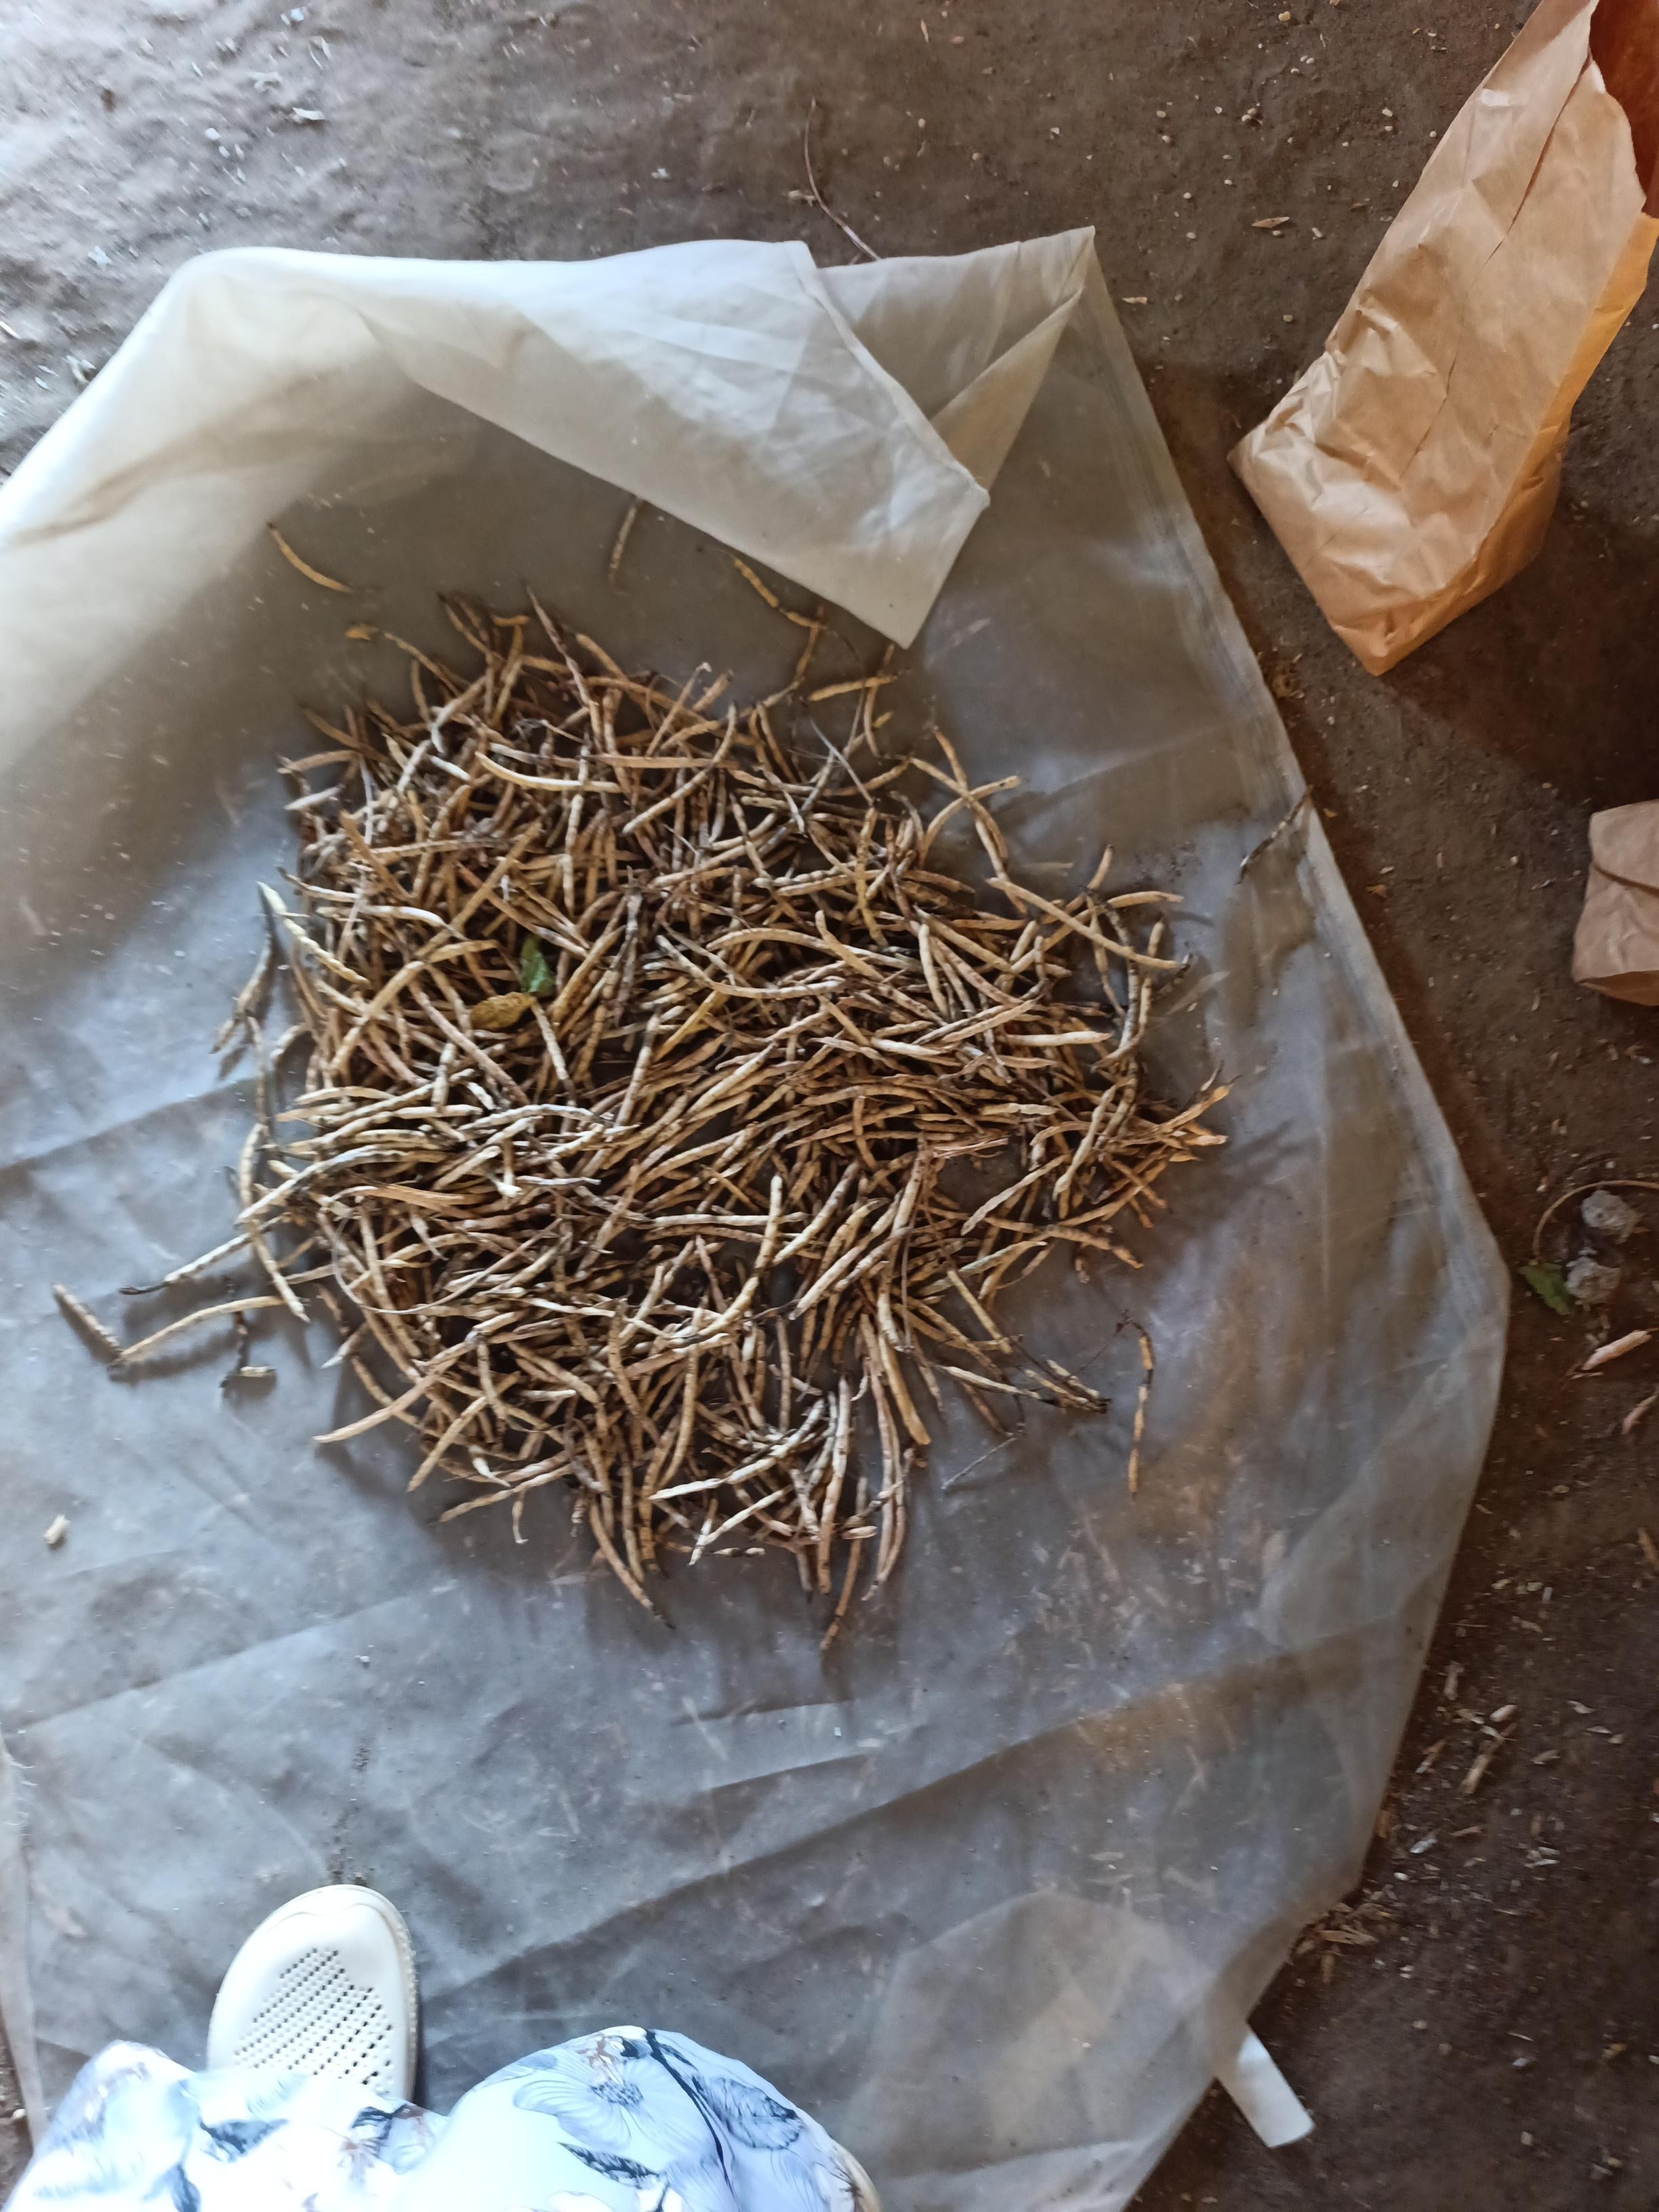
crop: cowpea
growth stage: harvest
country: Nigeria
